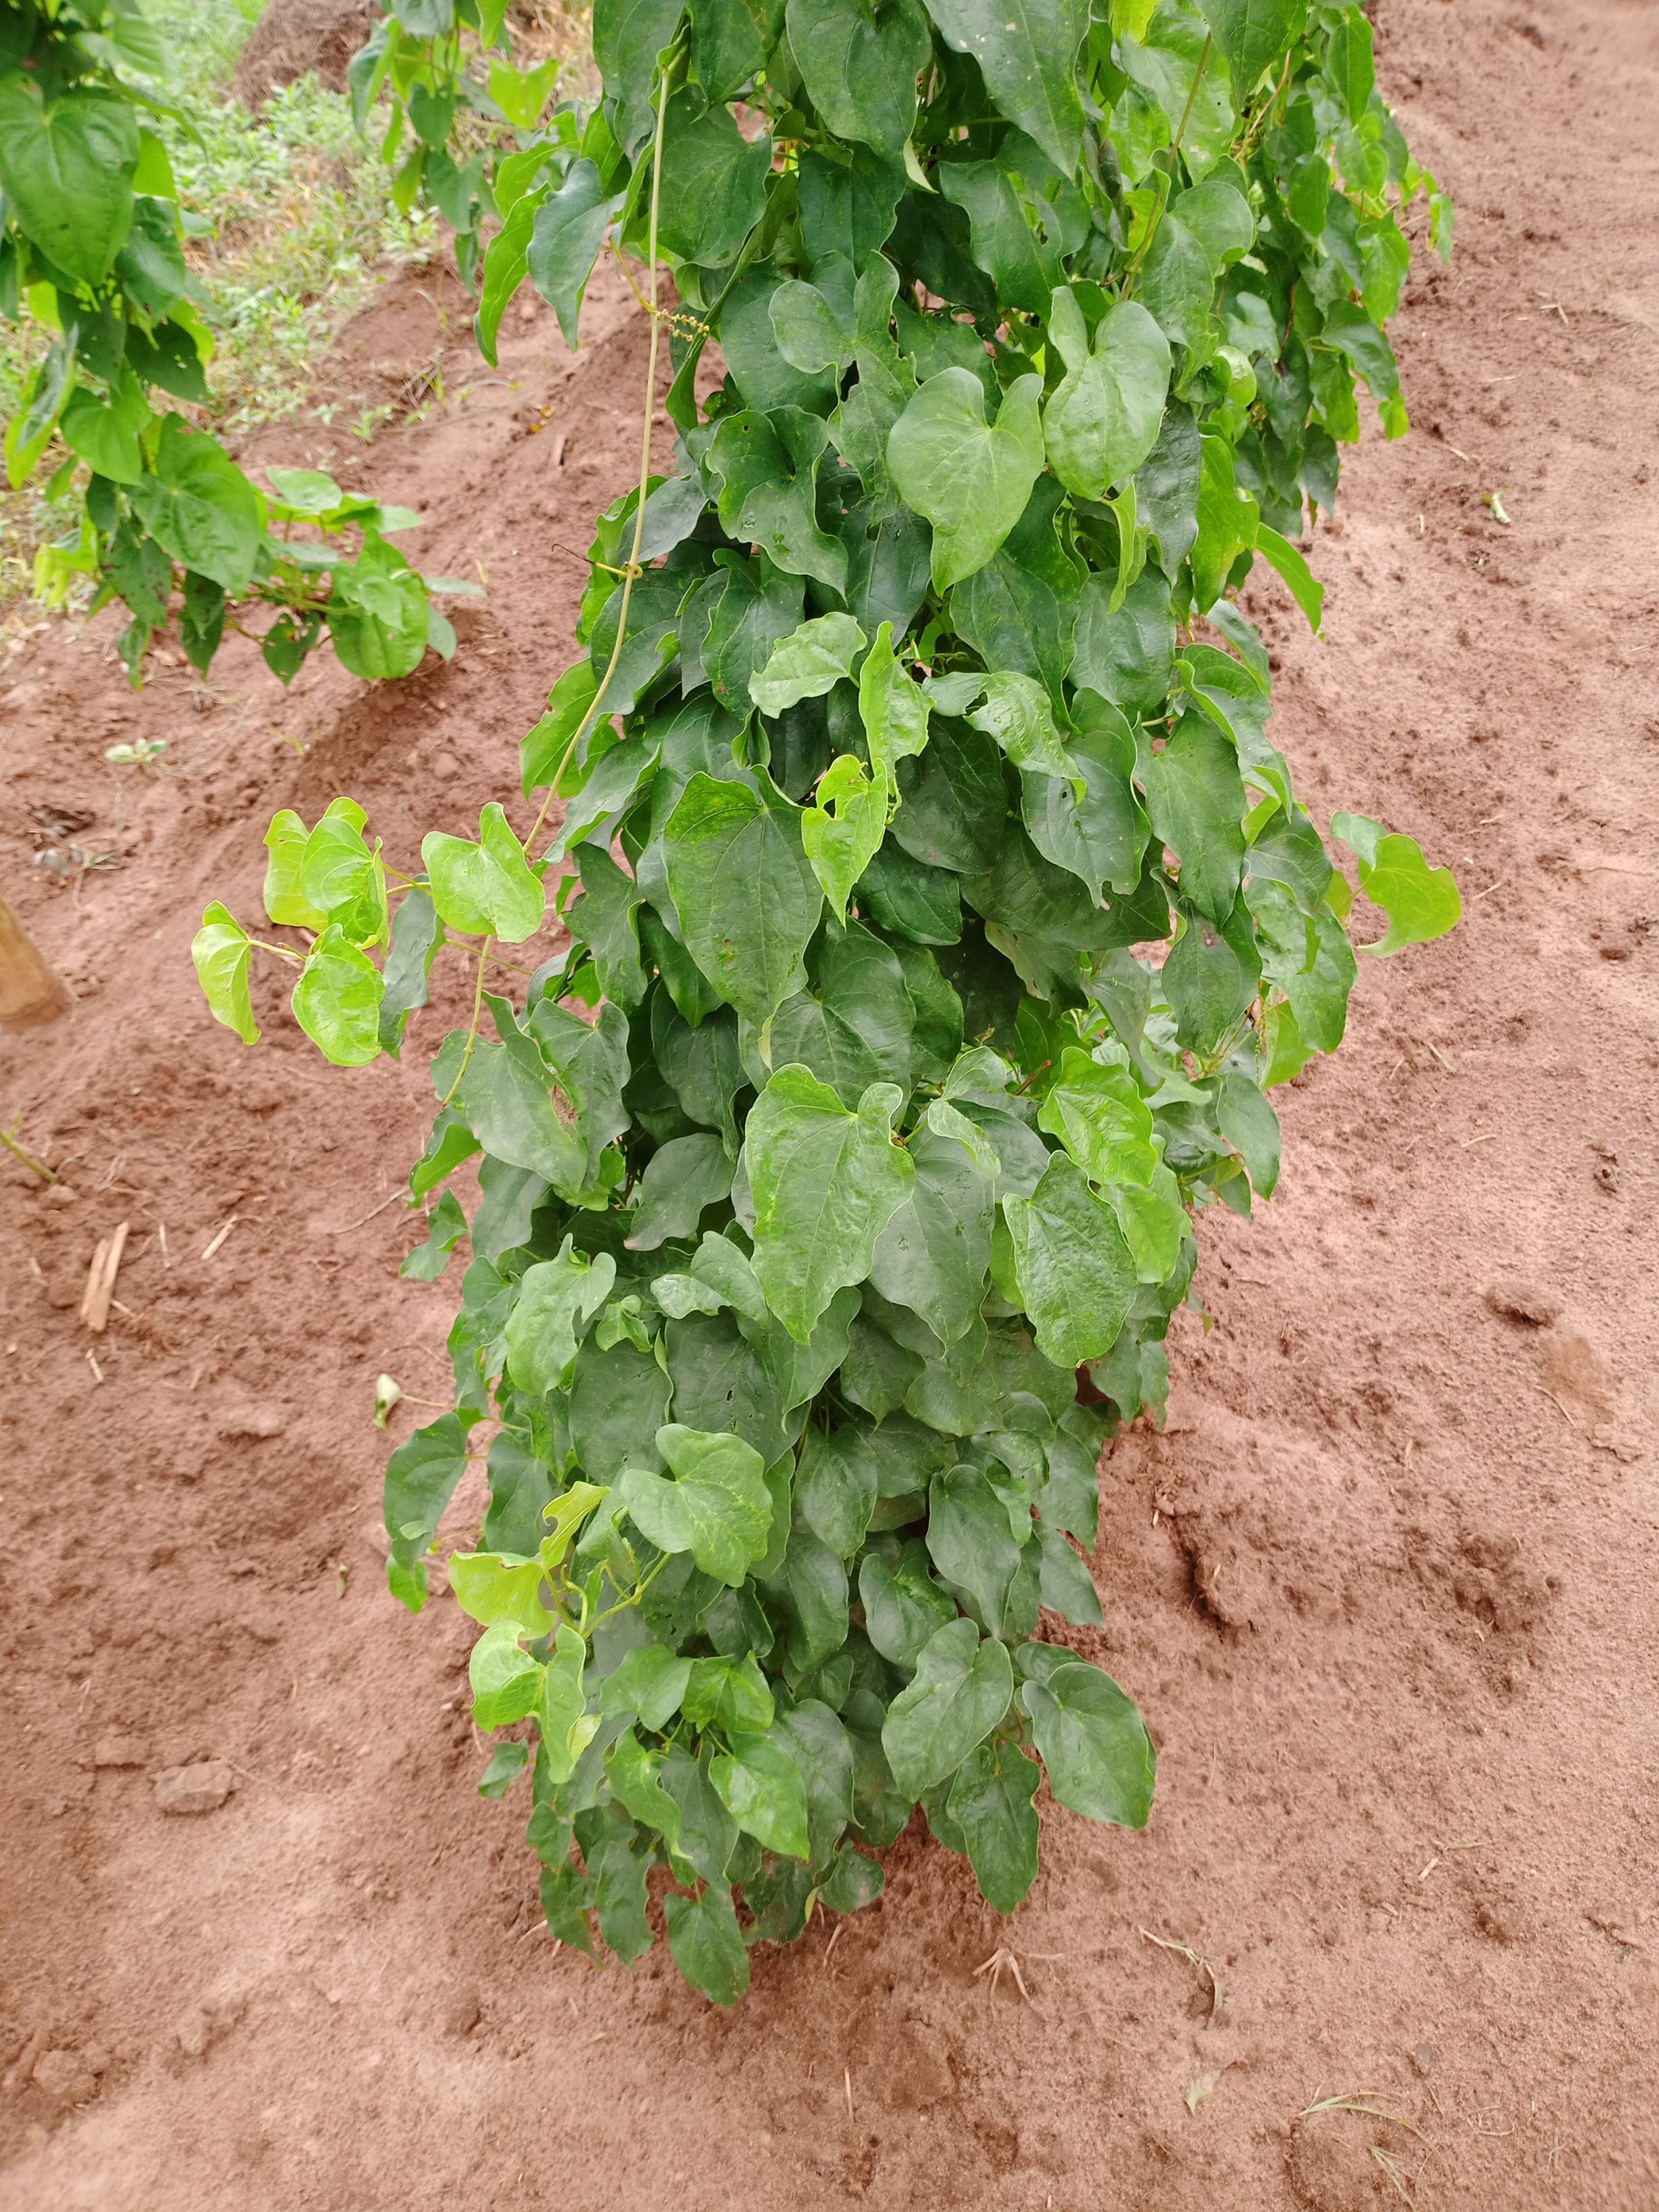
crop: yam
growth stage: vegetative
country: Nigeria
